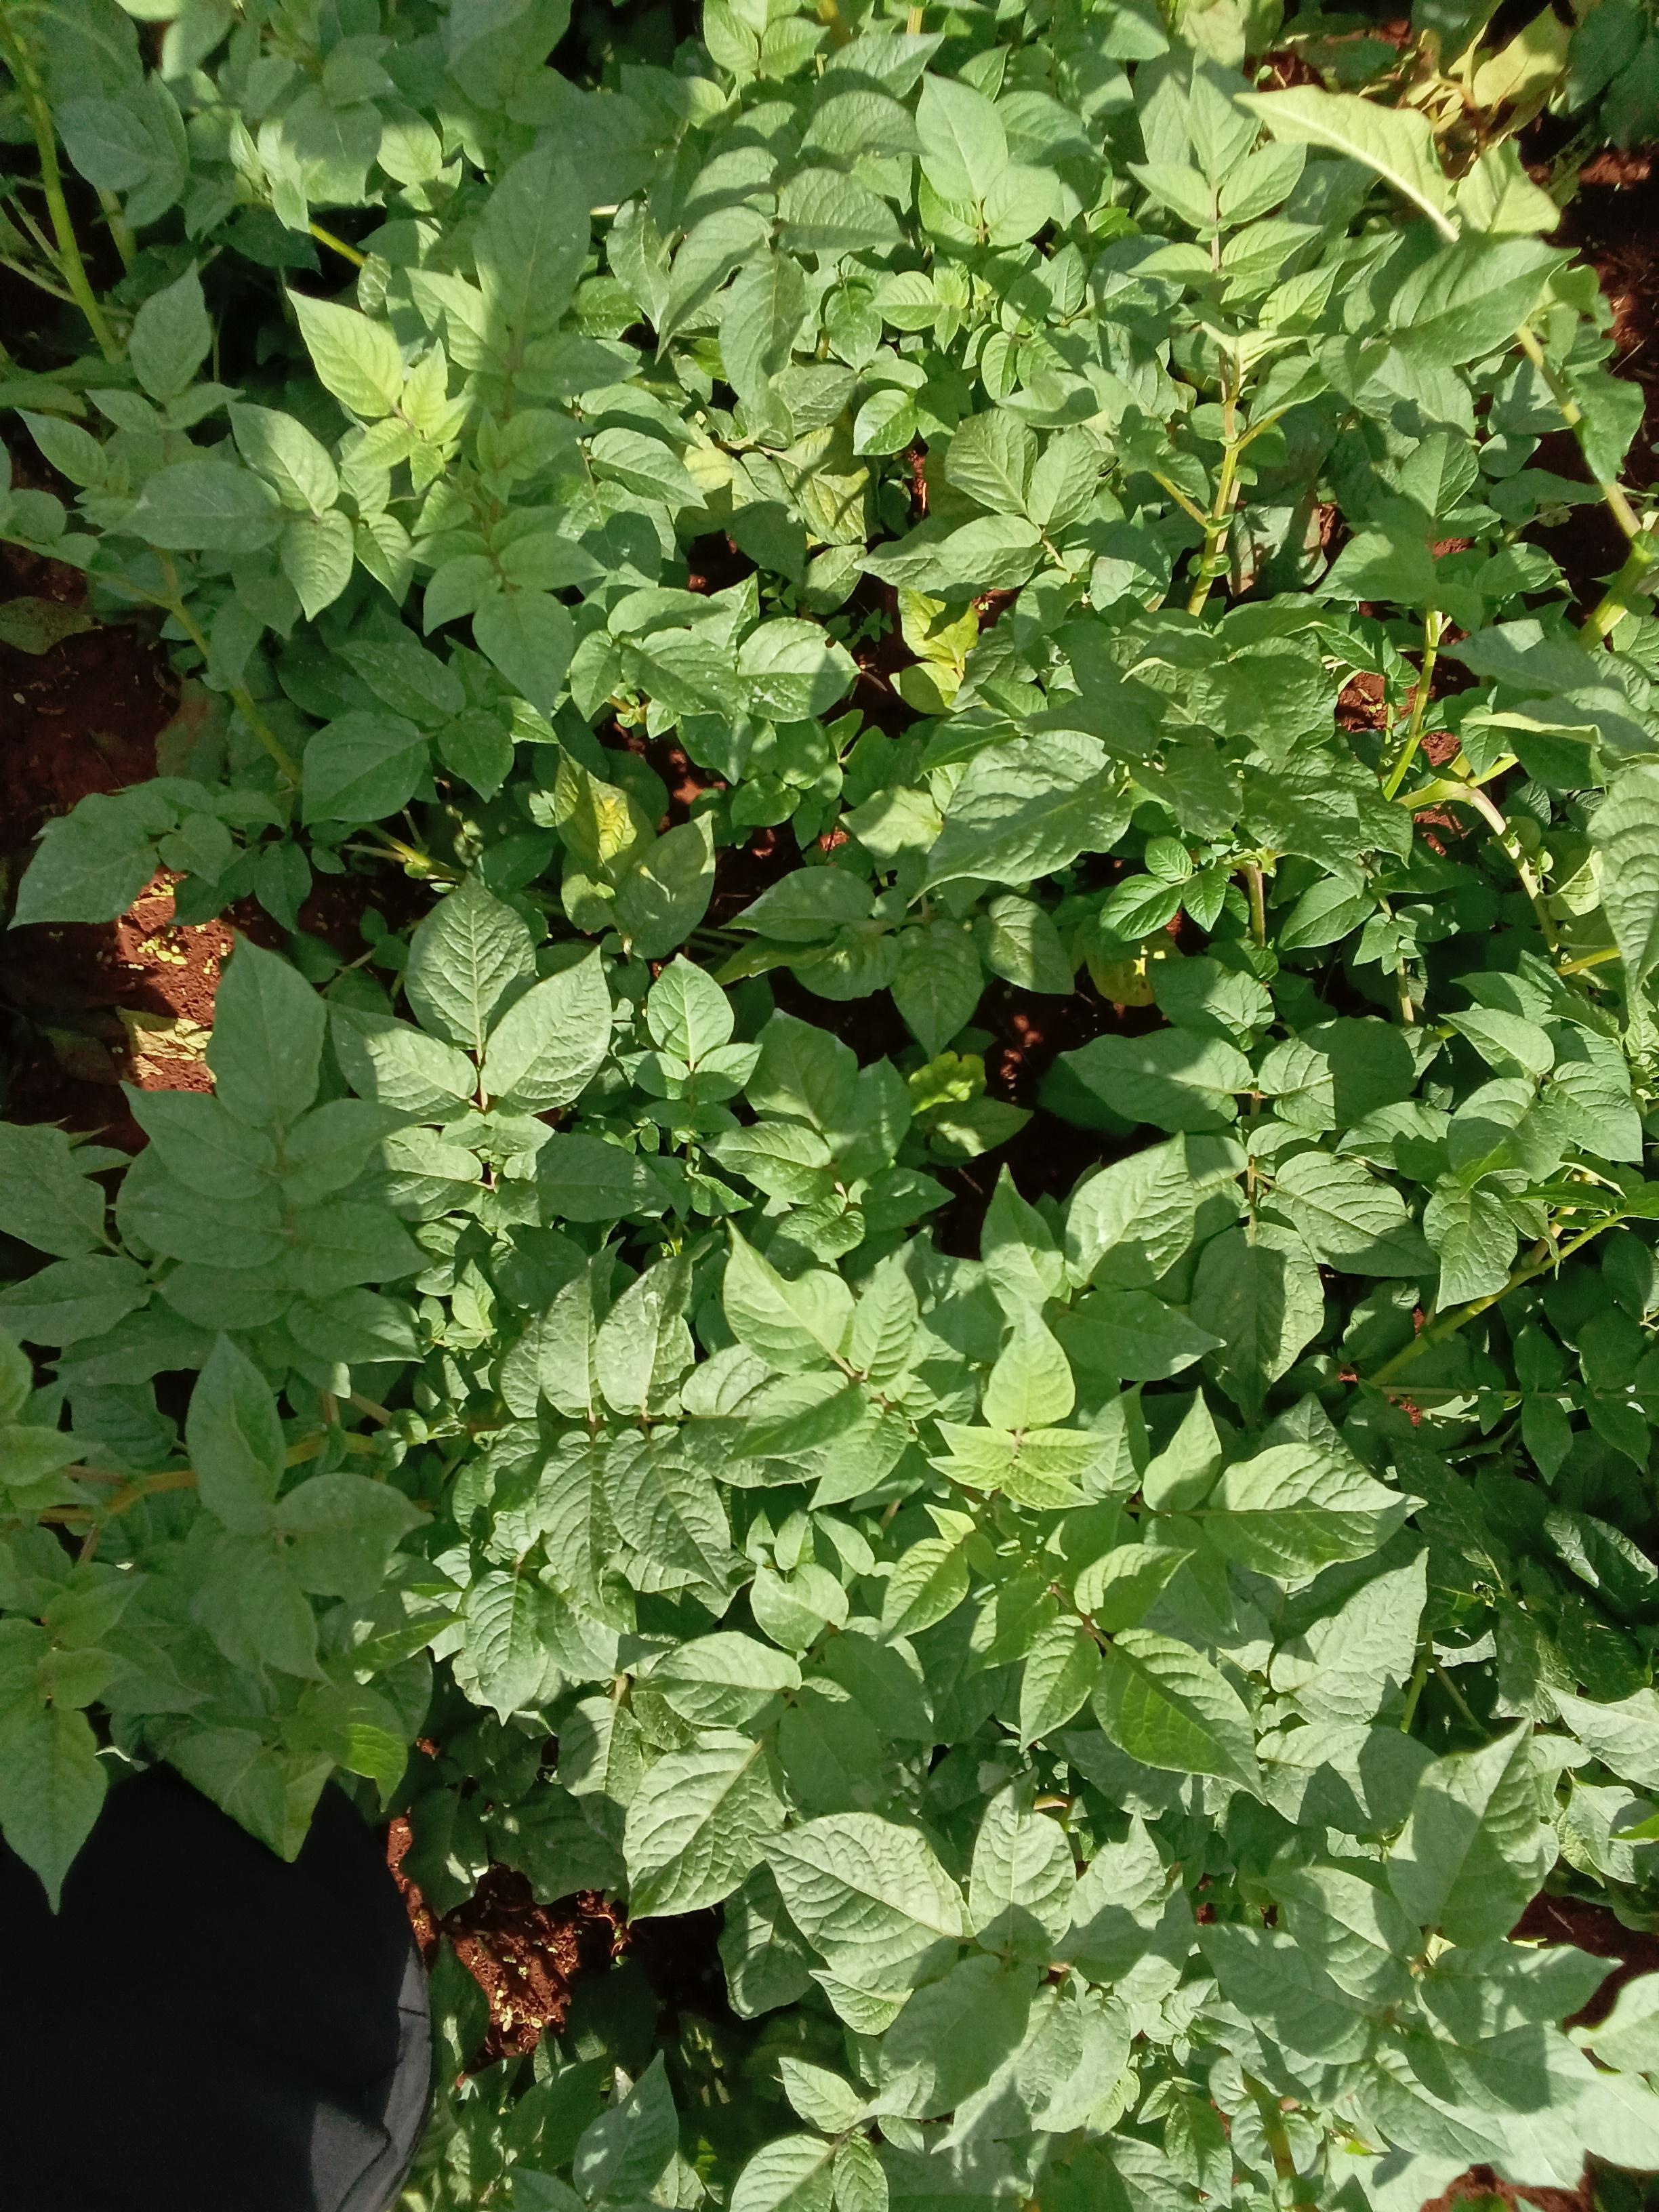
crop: potato
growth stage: flowering
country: Kenya
